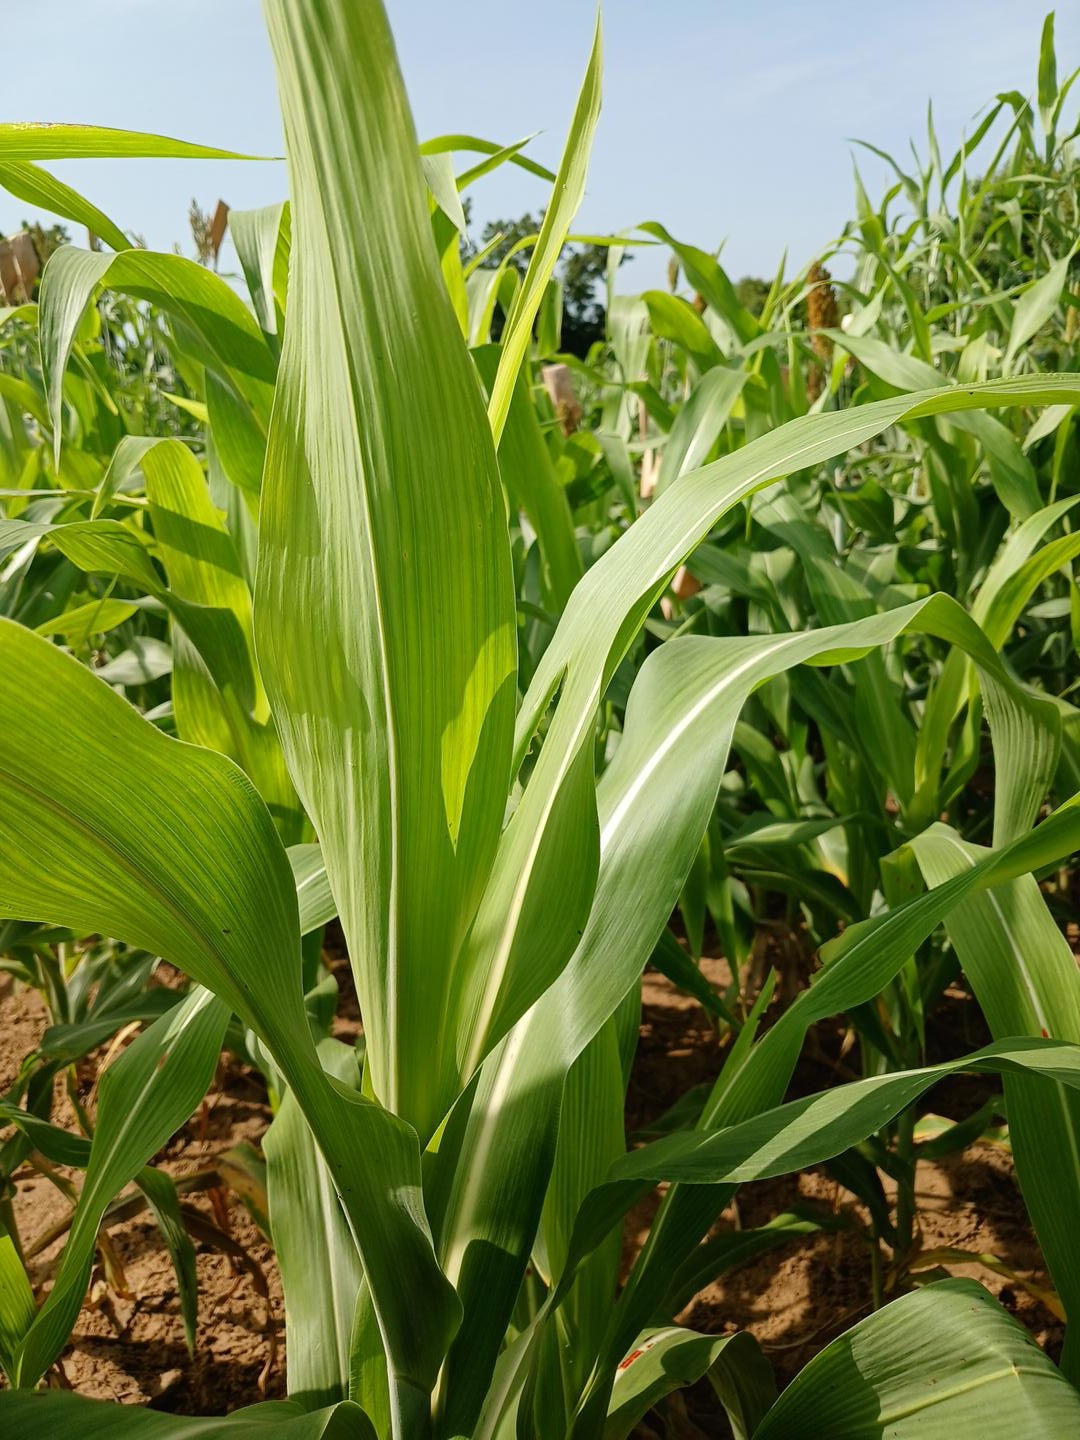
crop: sorghum
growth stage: vegetative
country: Senegal
